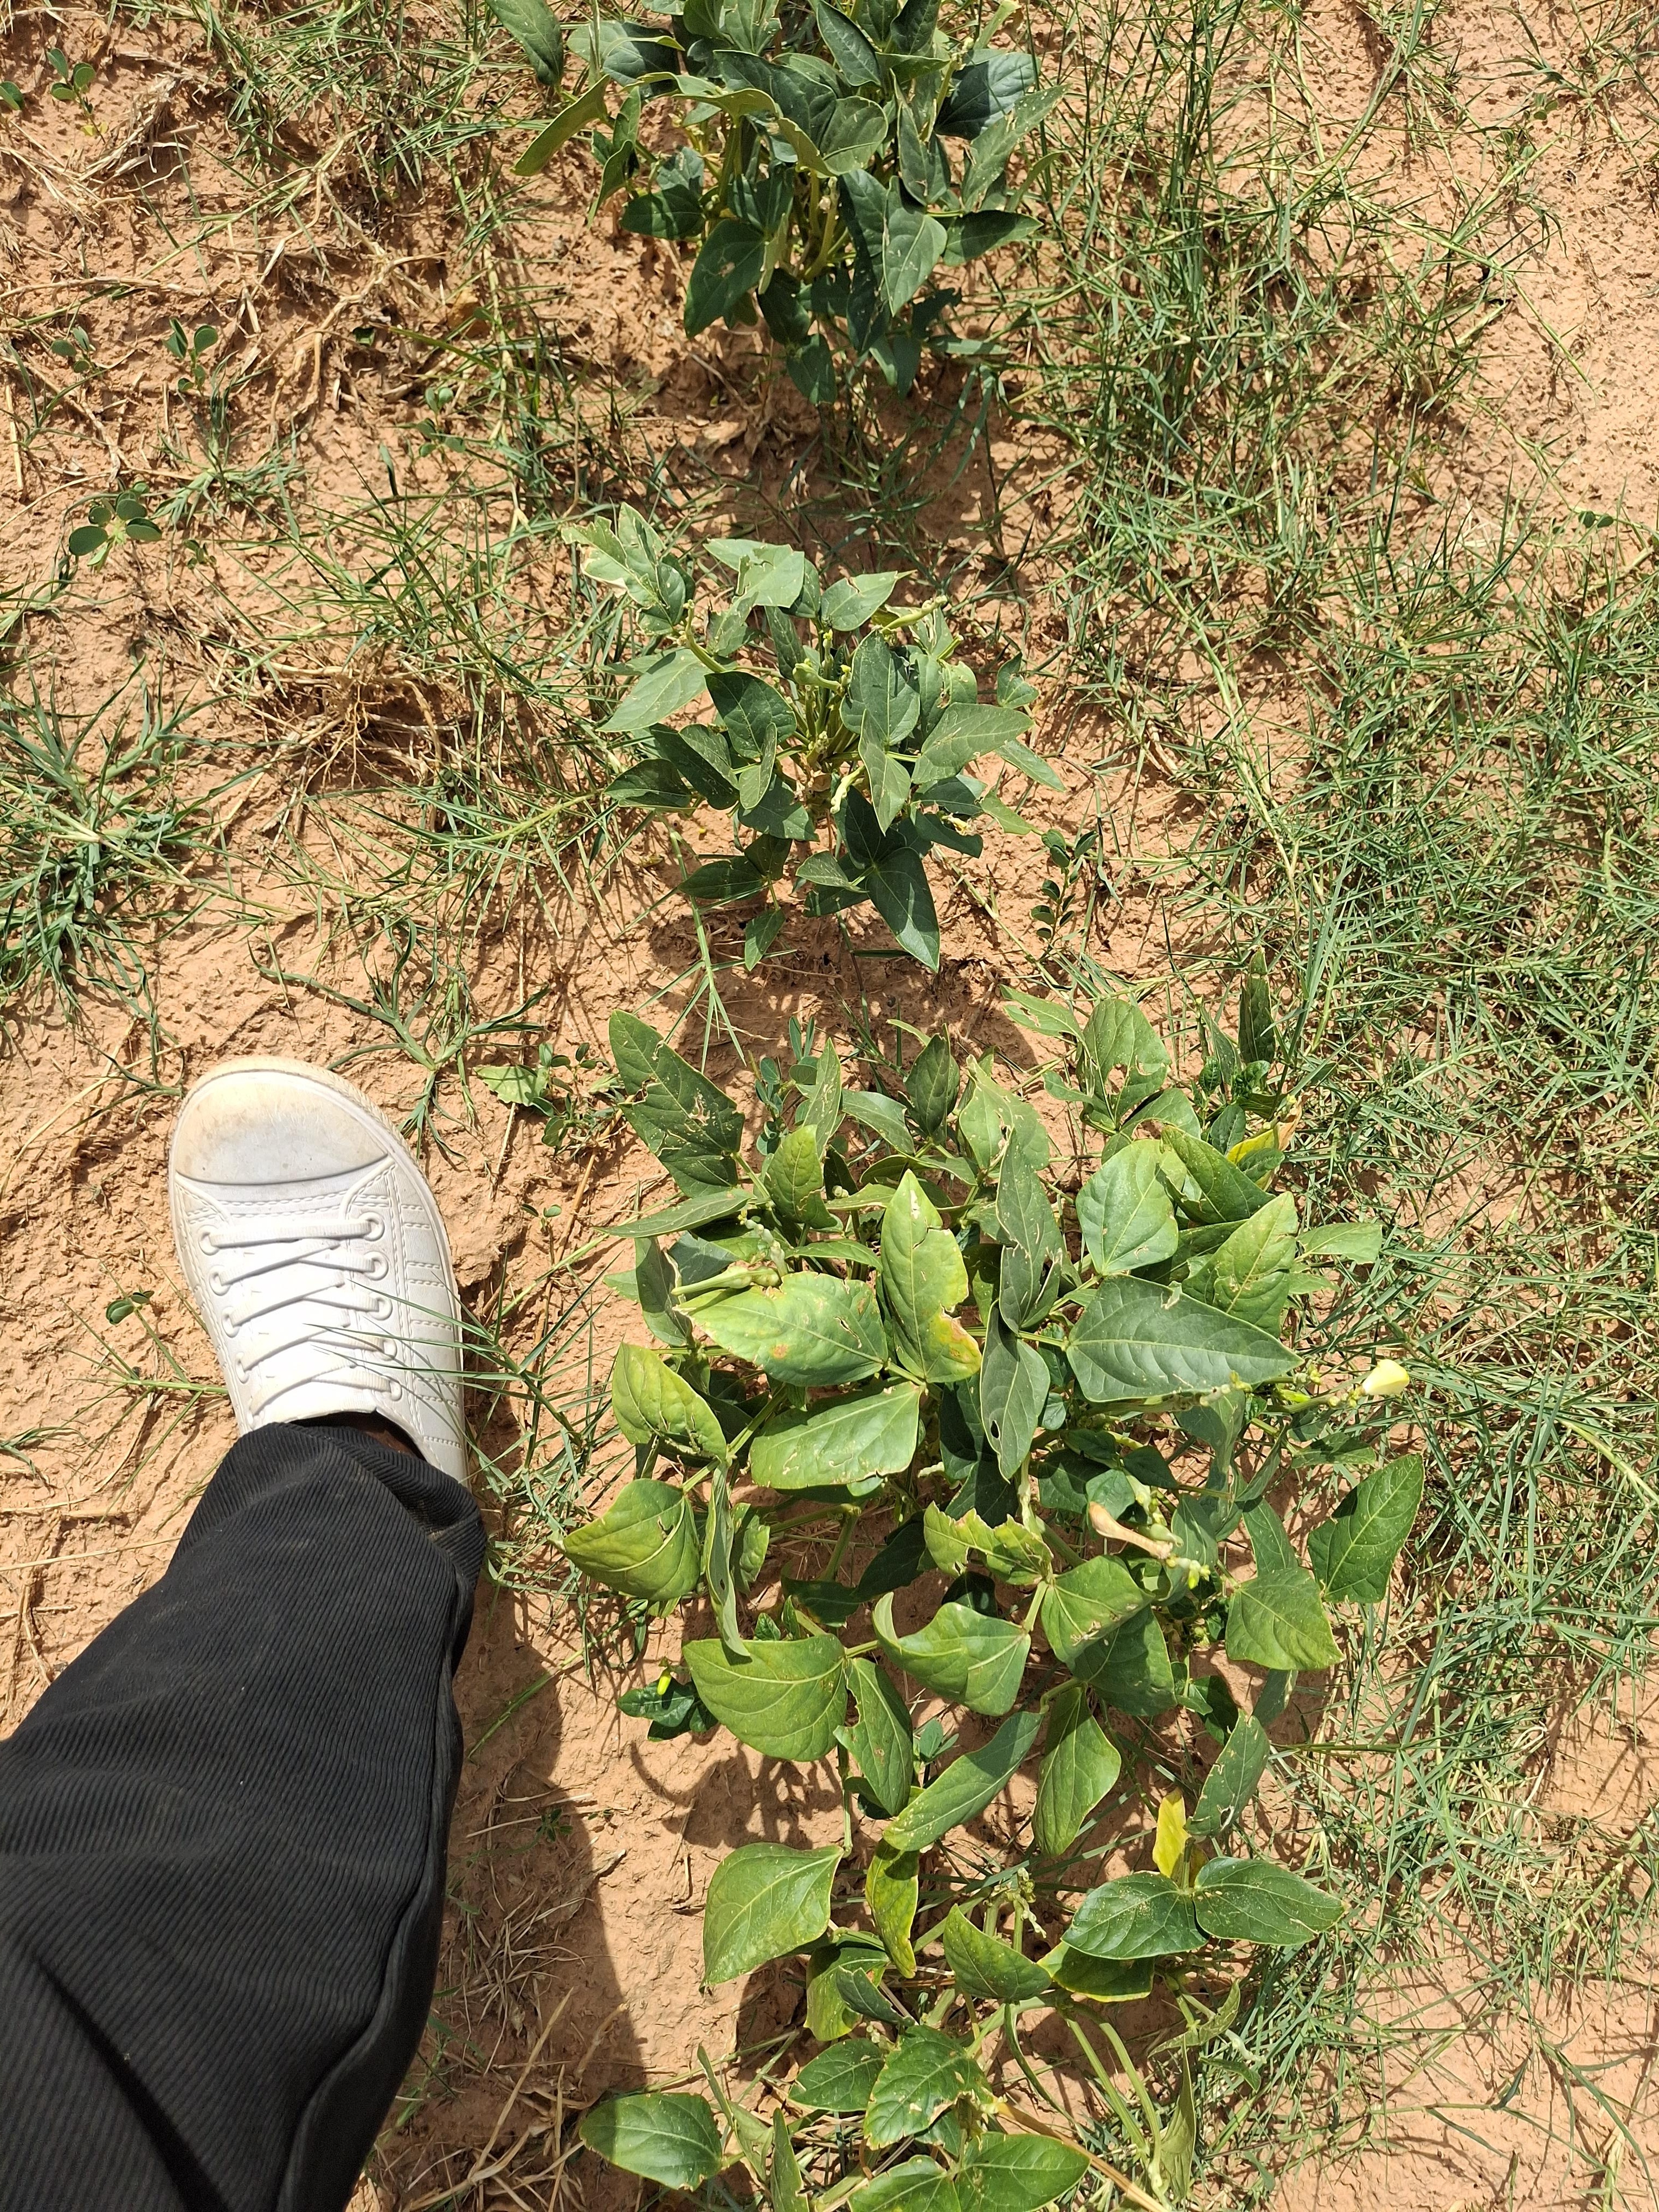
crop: cowpea
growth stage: harvest maturity
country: Nigeria
